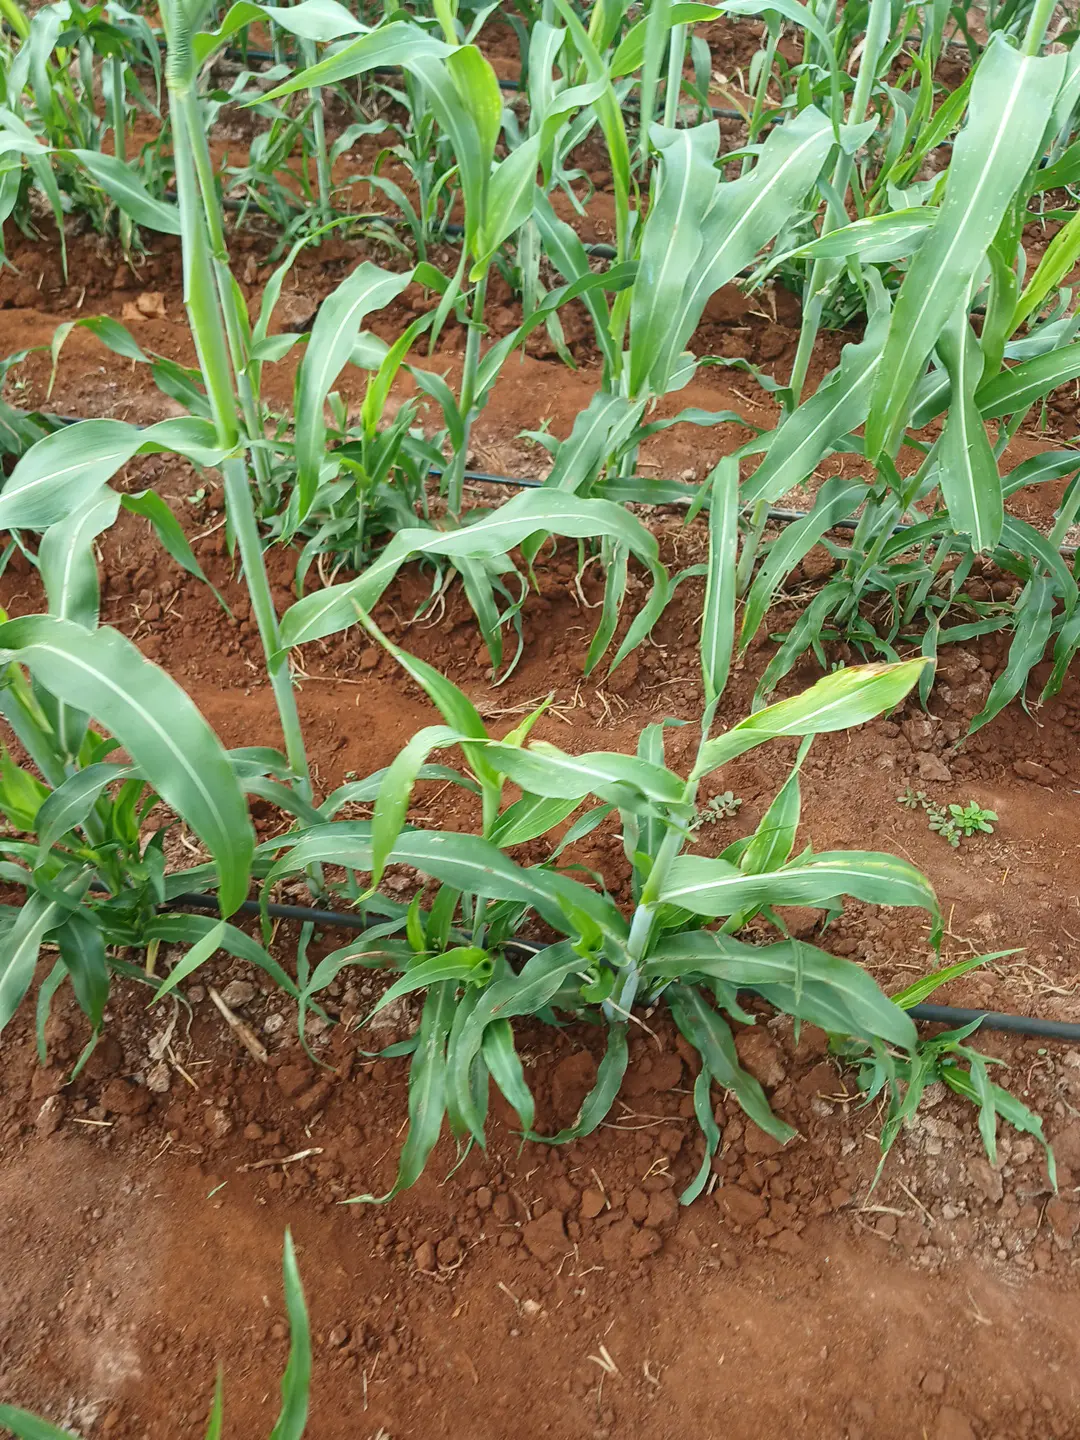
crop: sorghum
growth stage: elongation stem
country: Kenya
